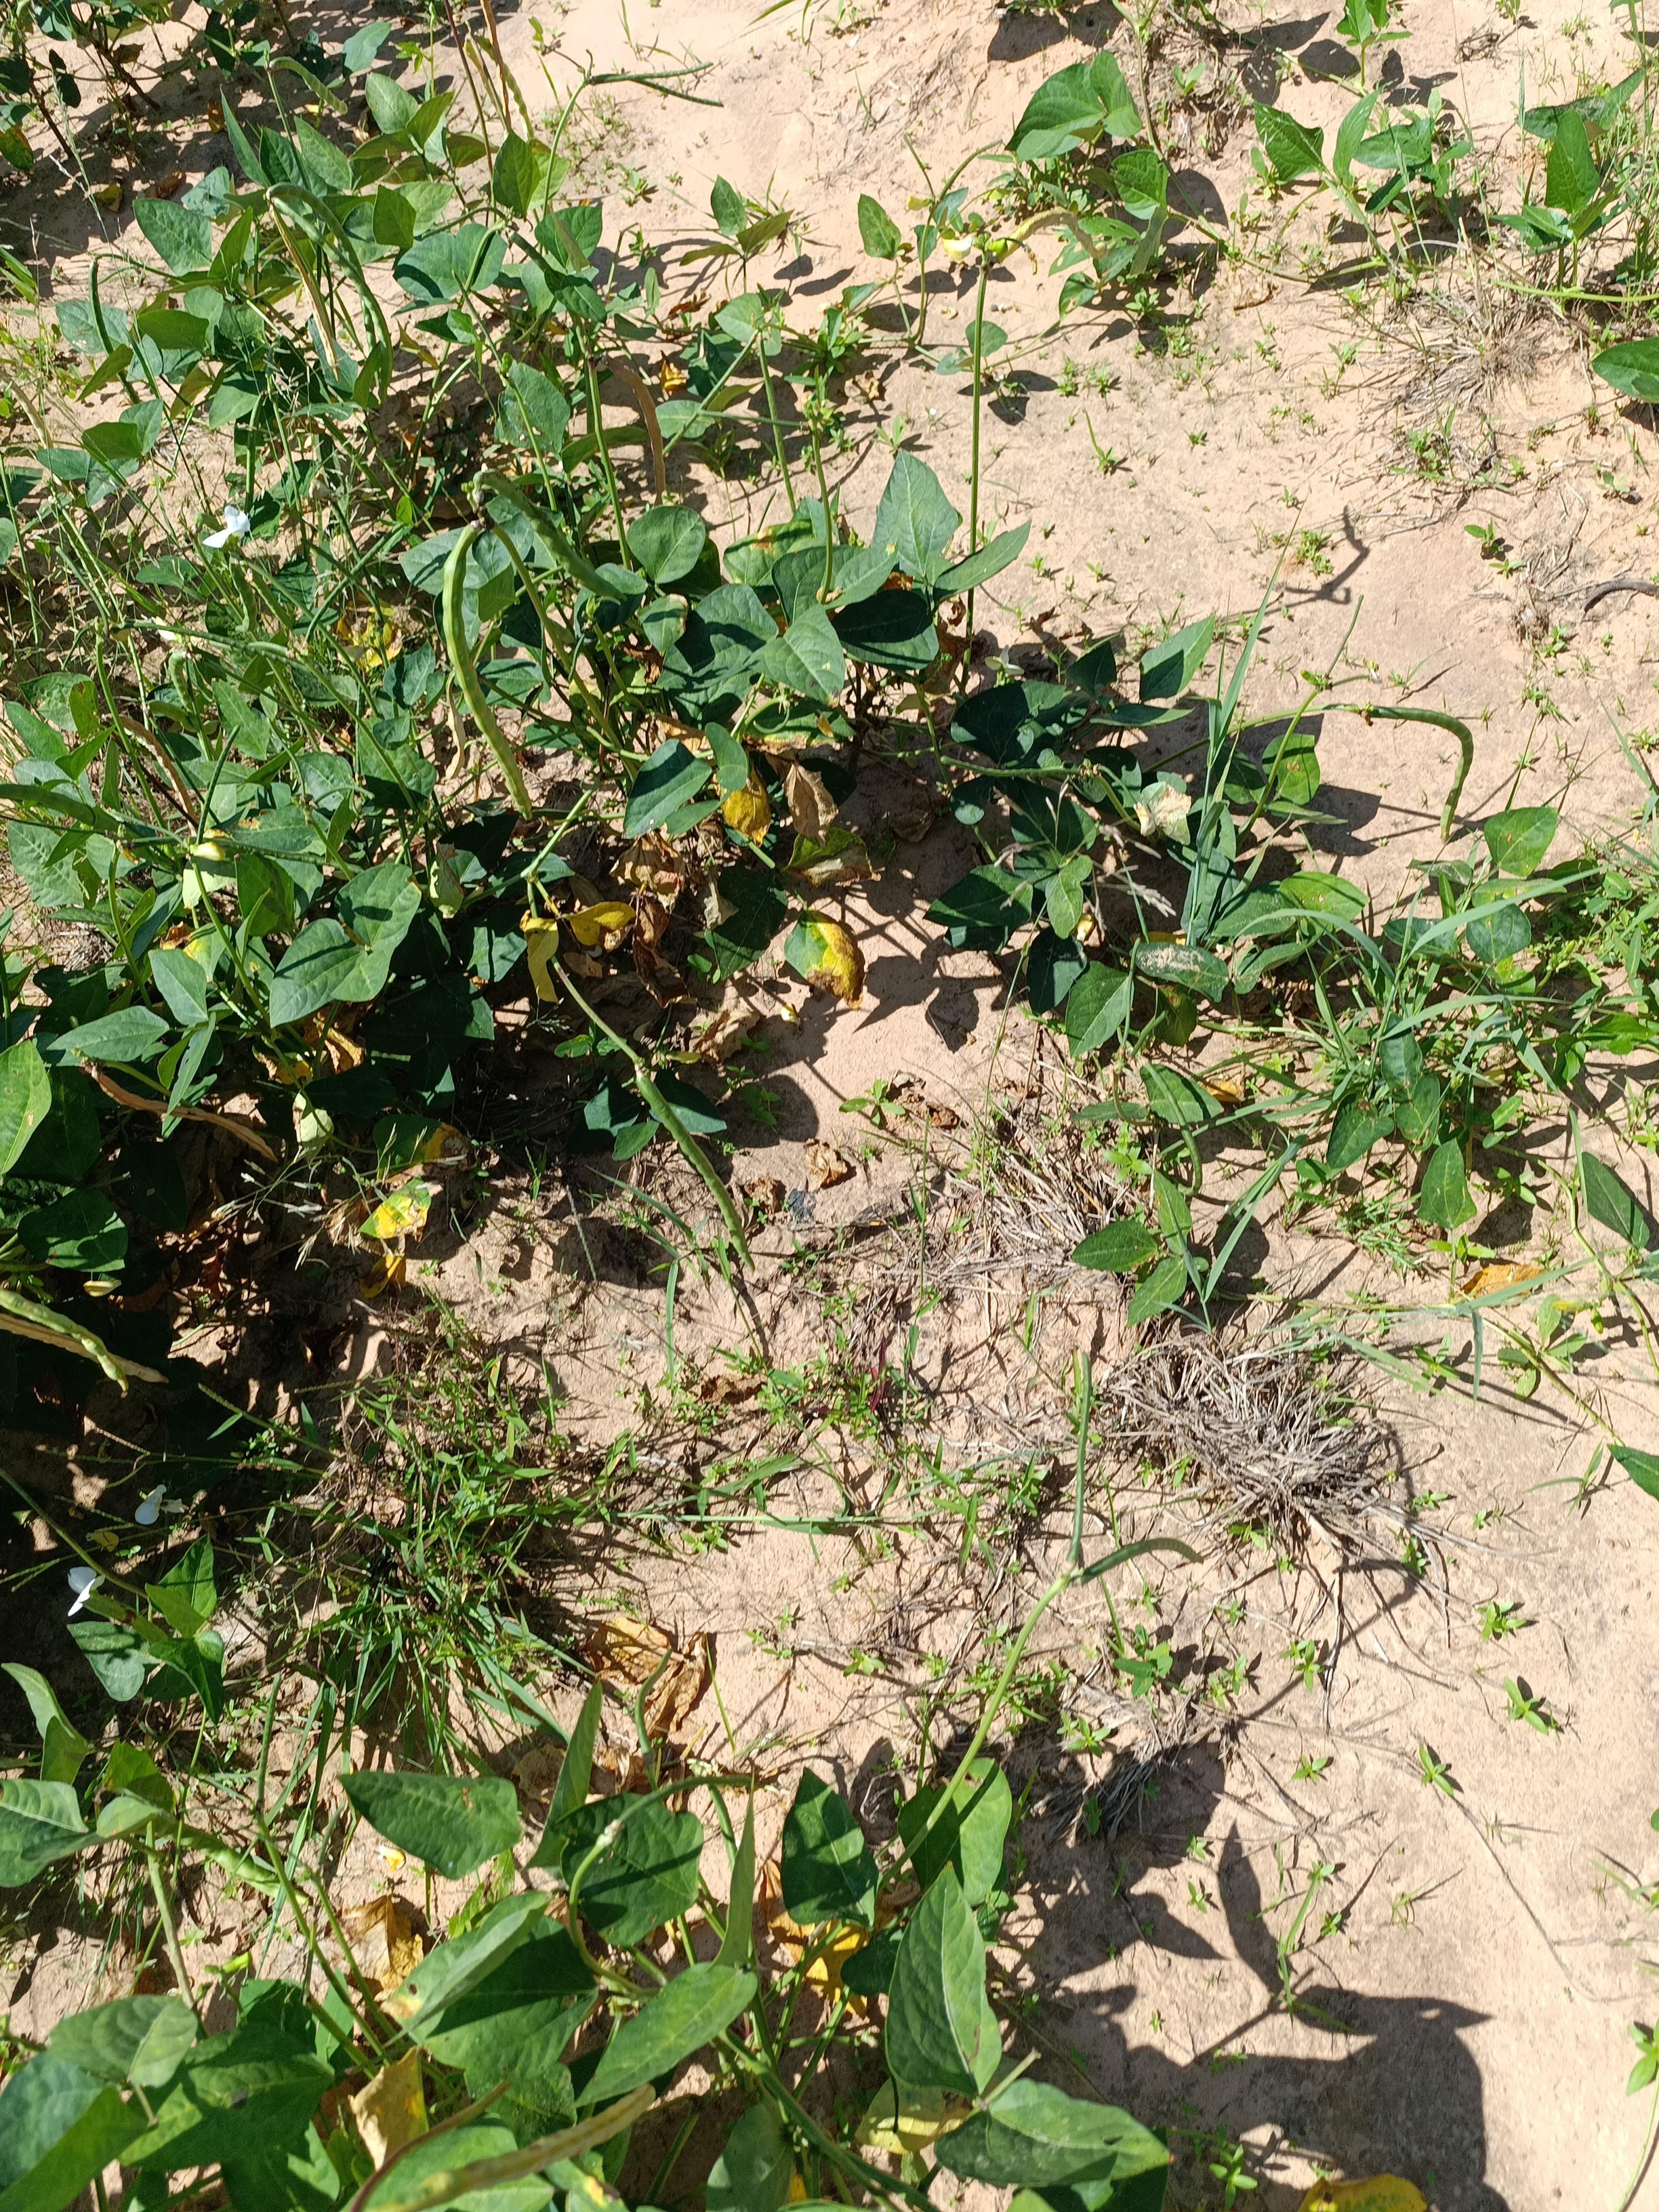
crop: cowpea
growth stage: maturity
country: Nigeria
